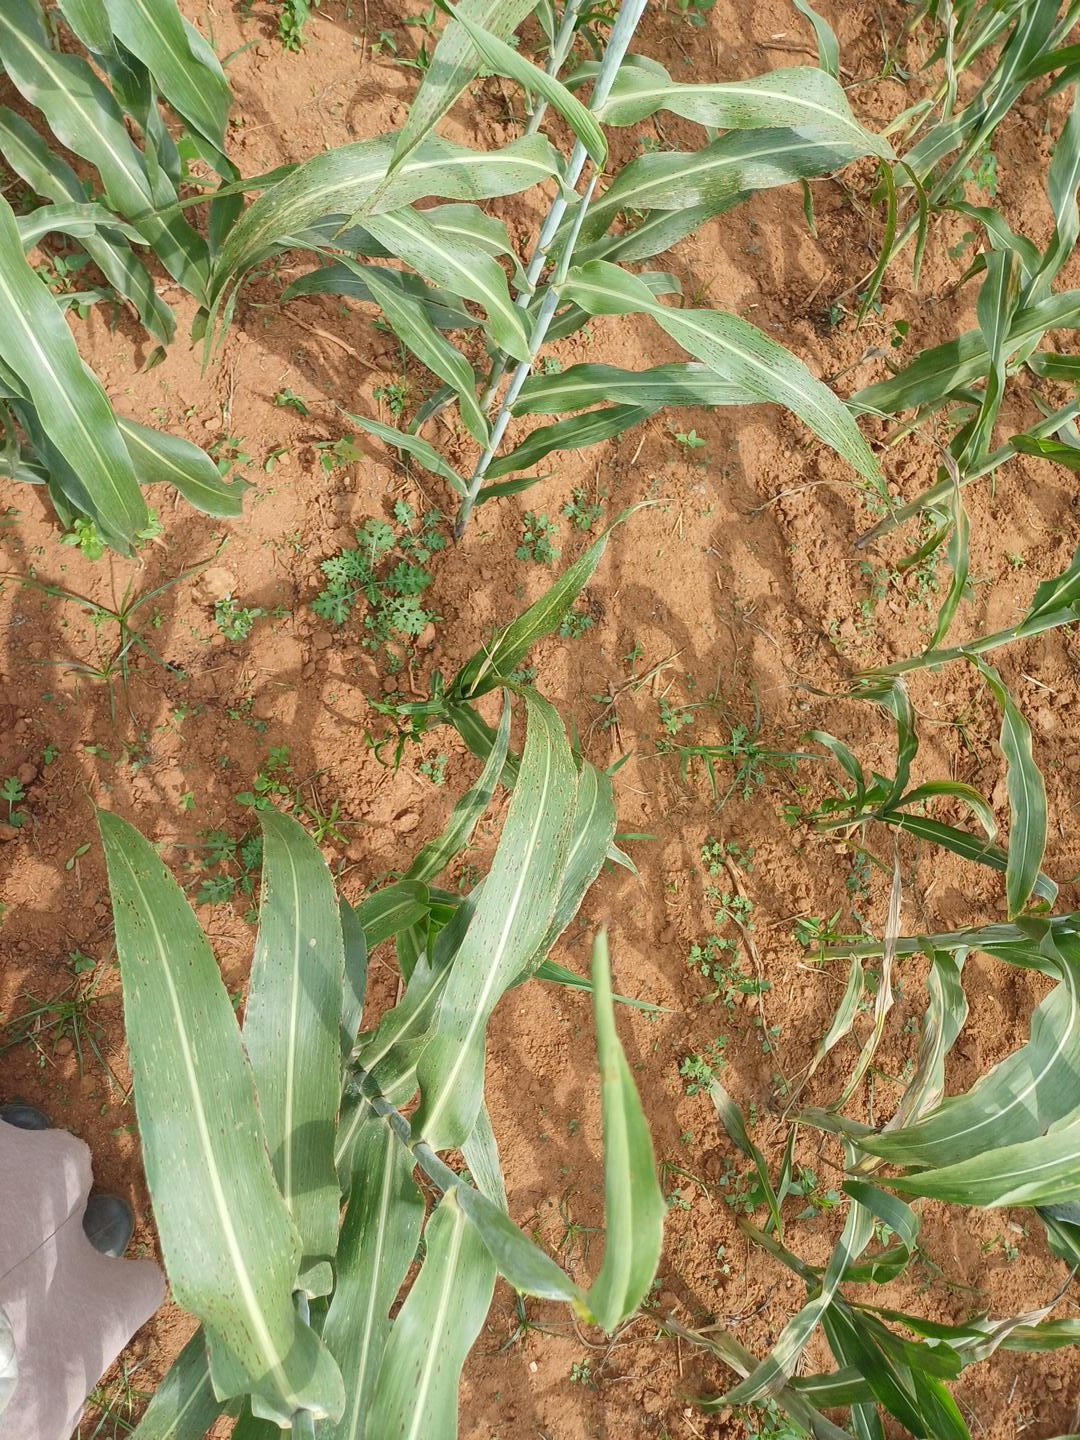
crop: sorghum
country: Kenya
